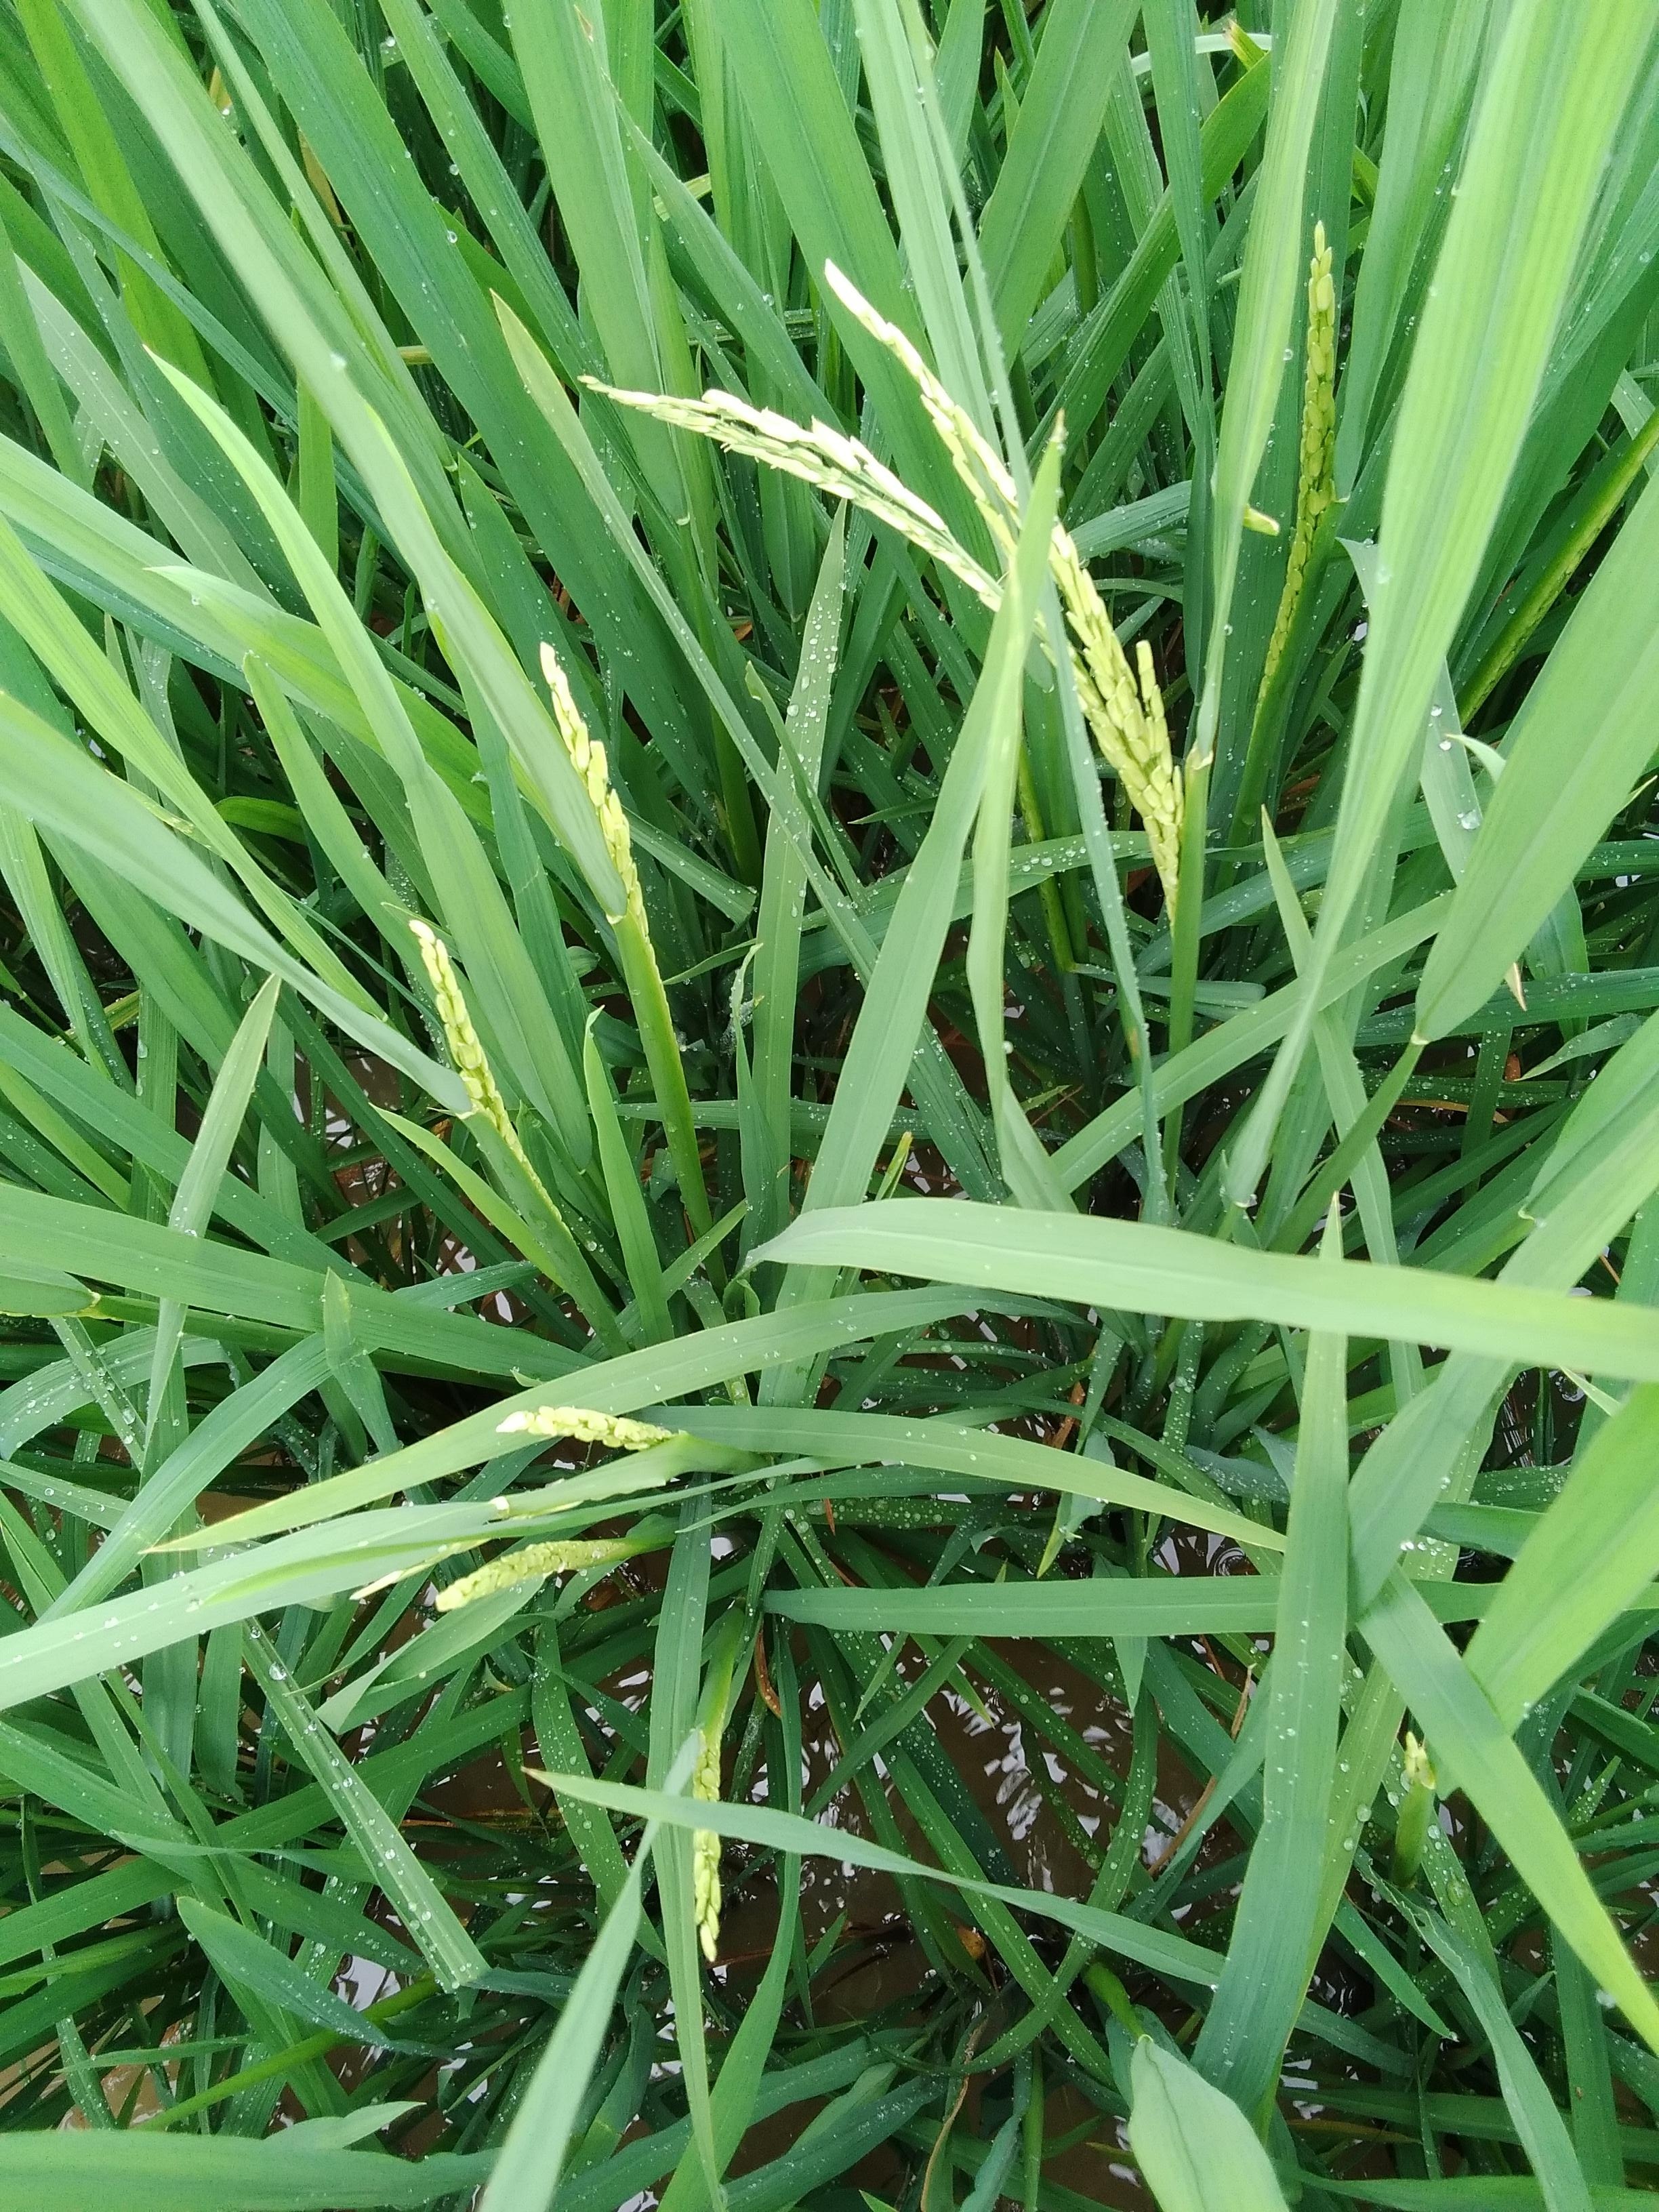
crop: rice
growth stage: heading
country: Nigeria
